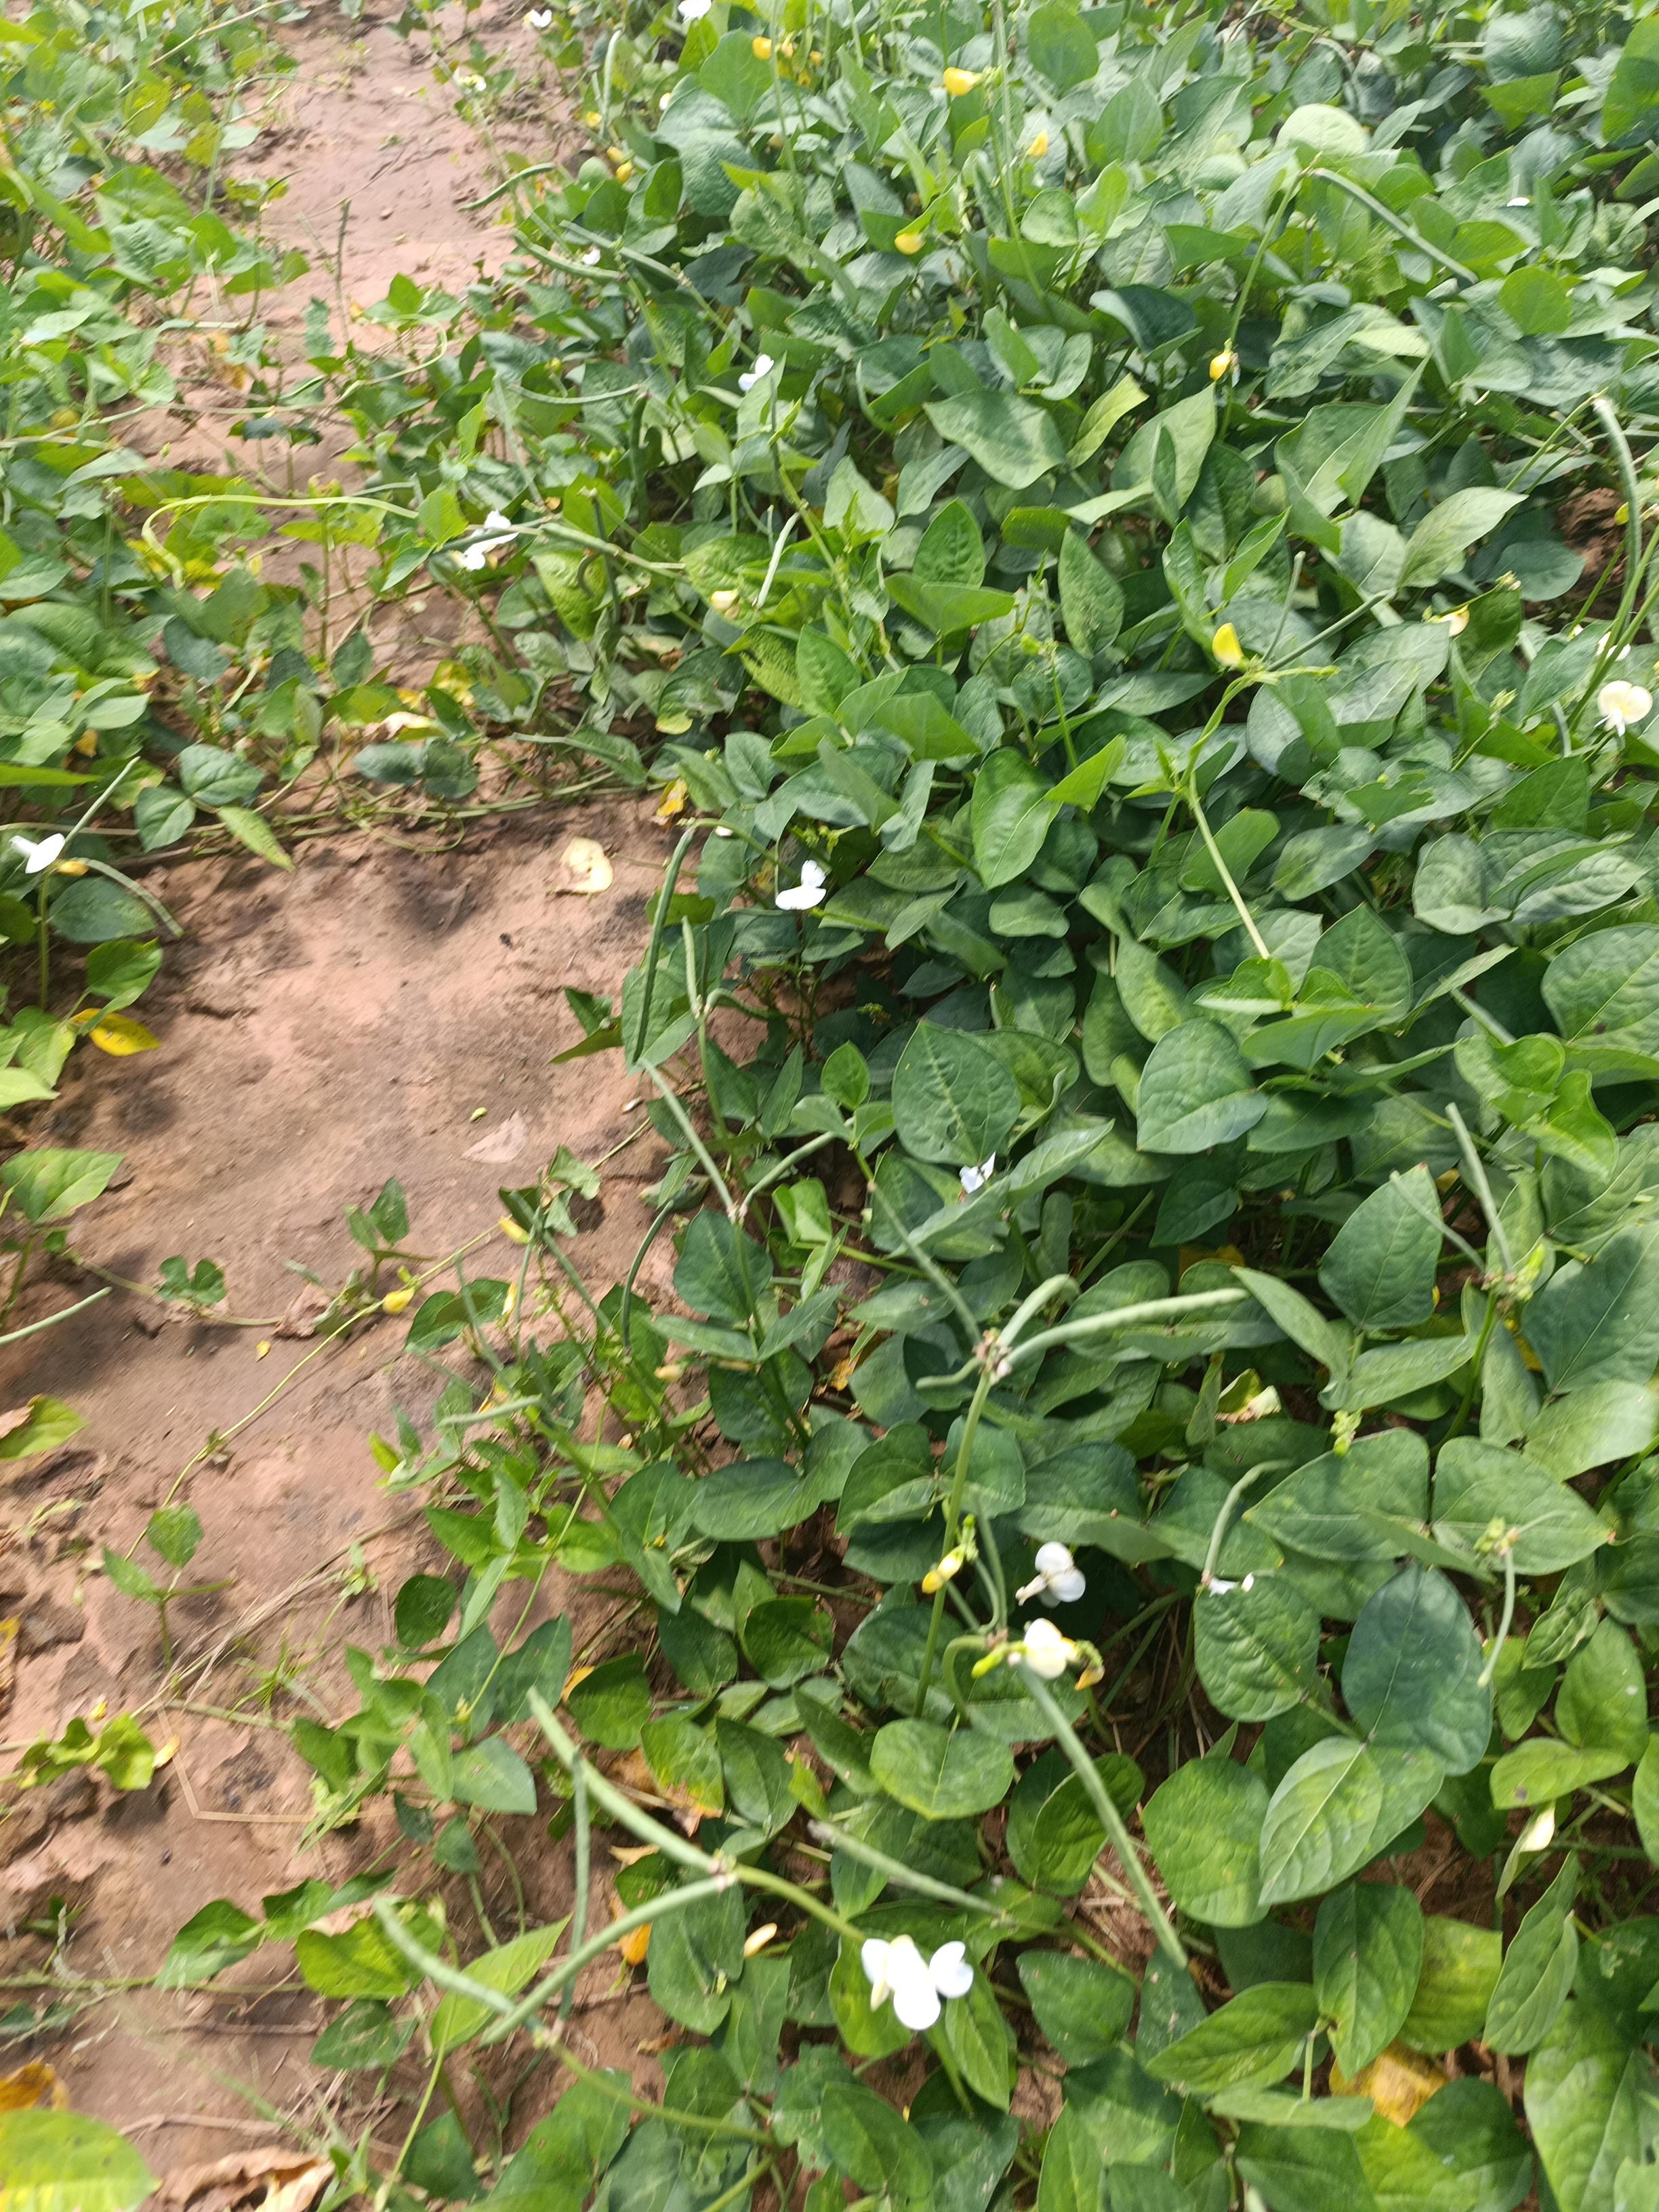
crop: cowpea
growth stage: development pod
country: Nigeria
